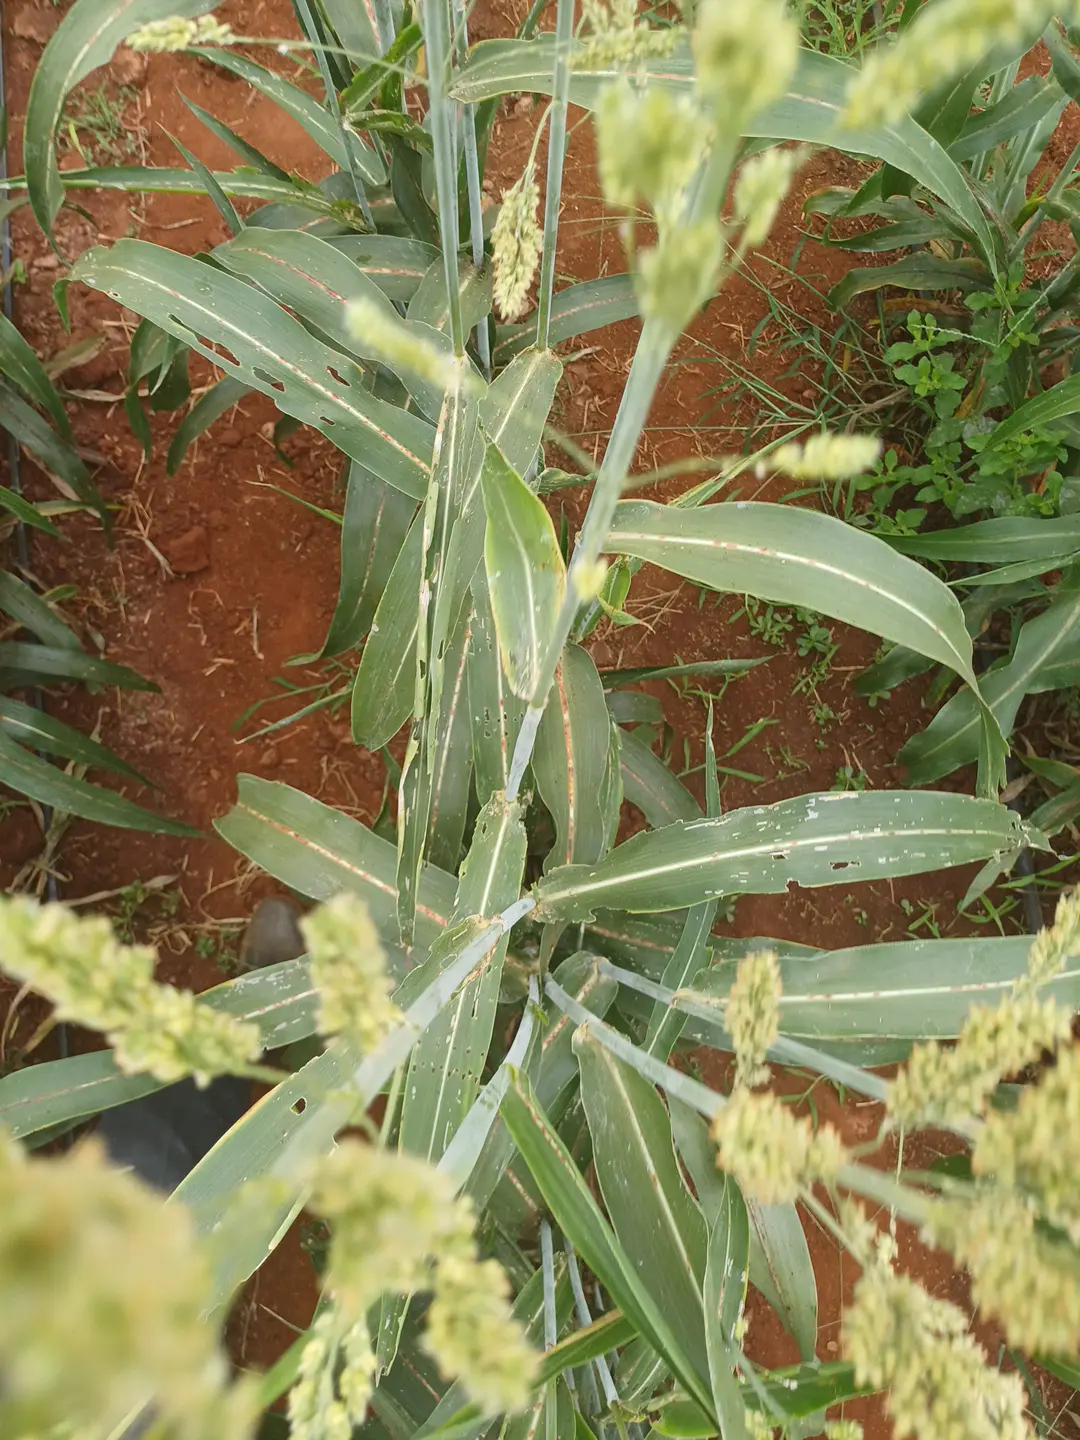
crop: sorghum
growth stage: filling grain
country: Kenya
